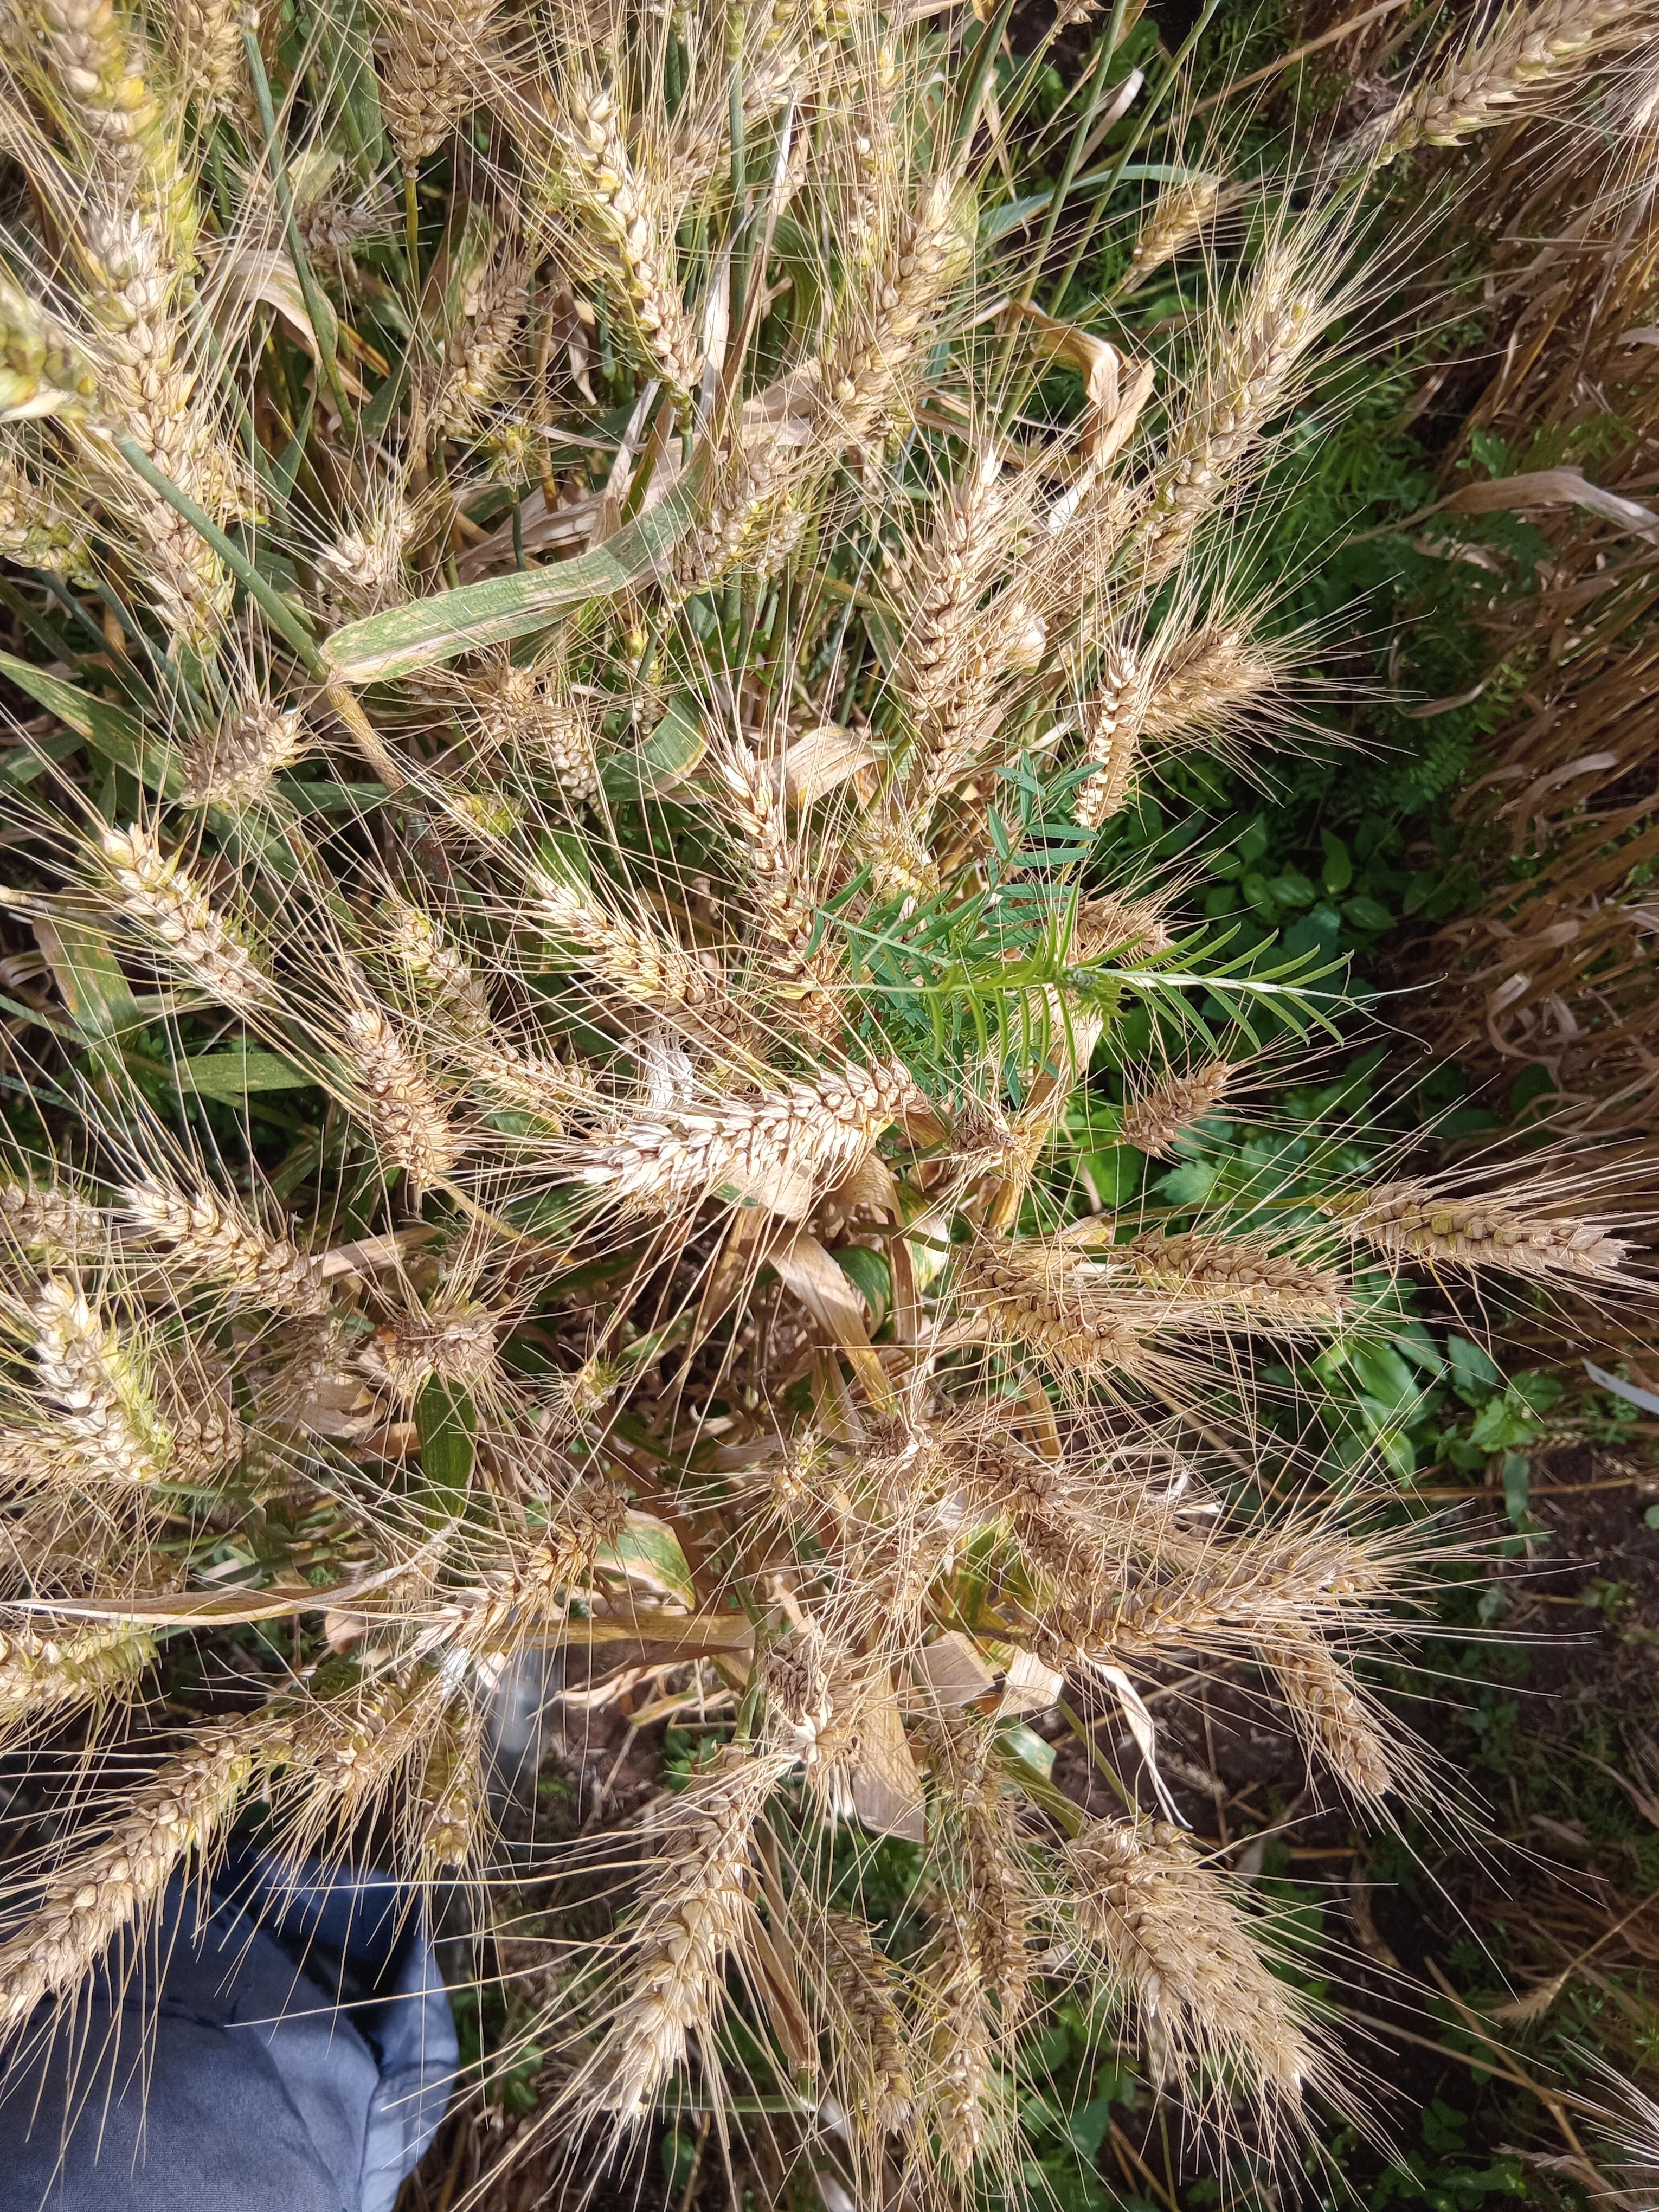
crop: wheat
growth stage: maturity
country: Kenya
